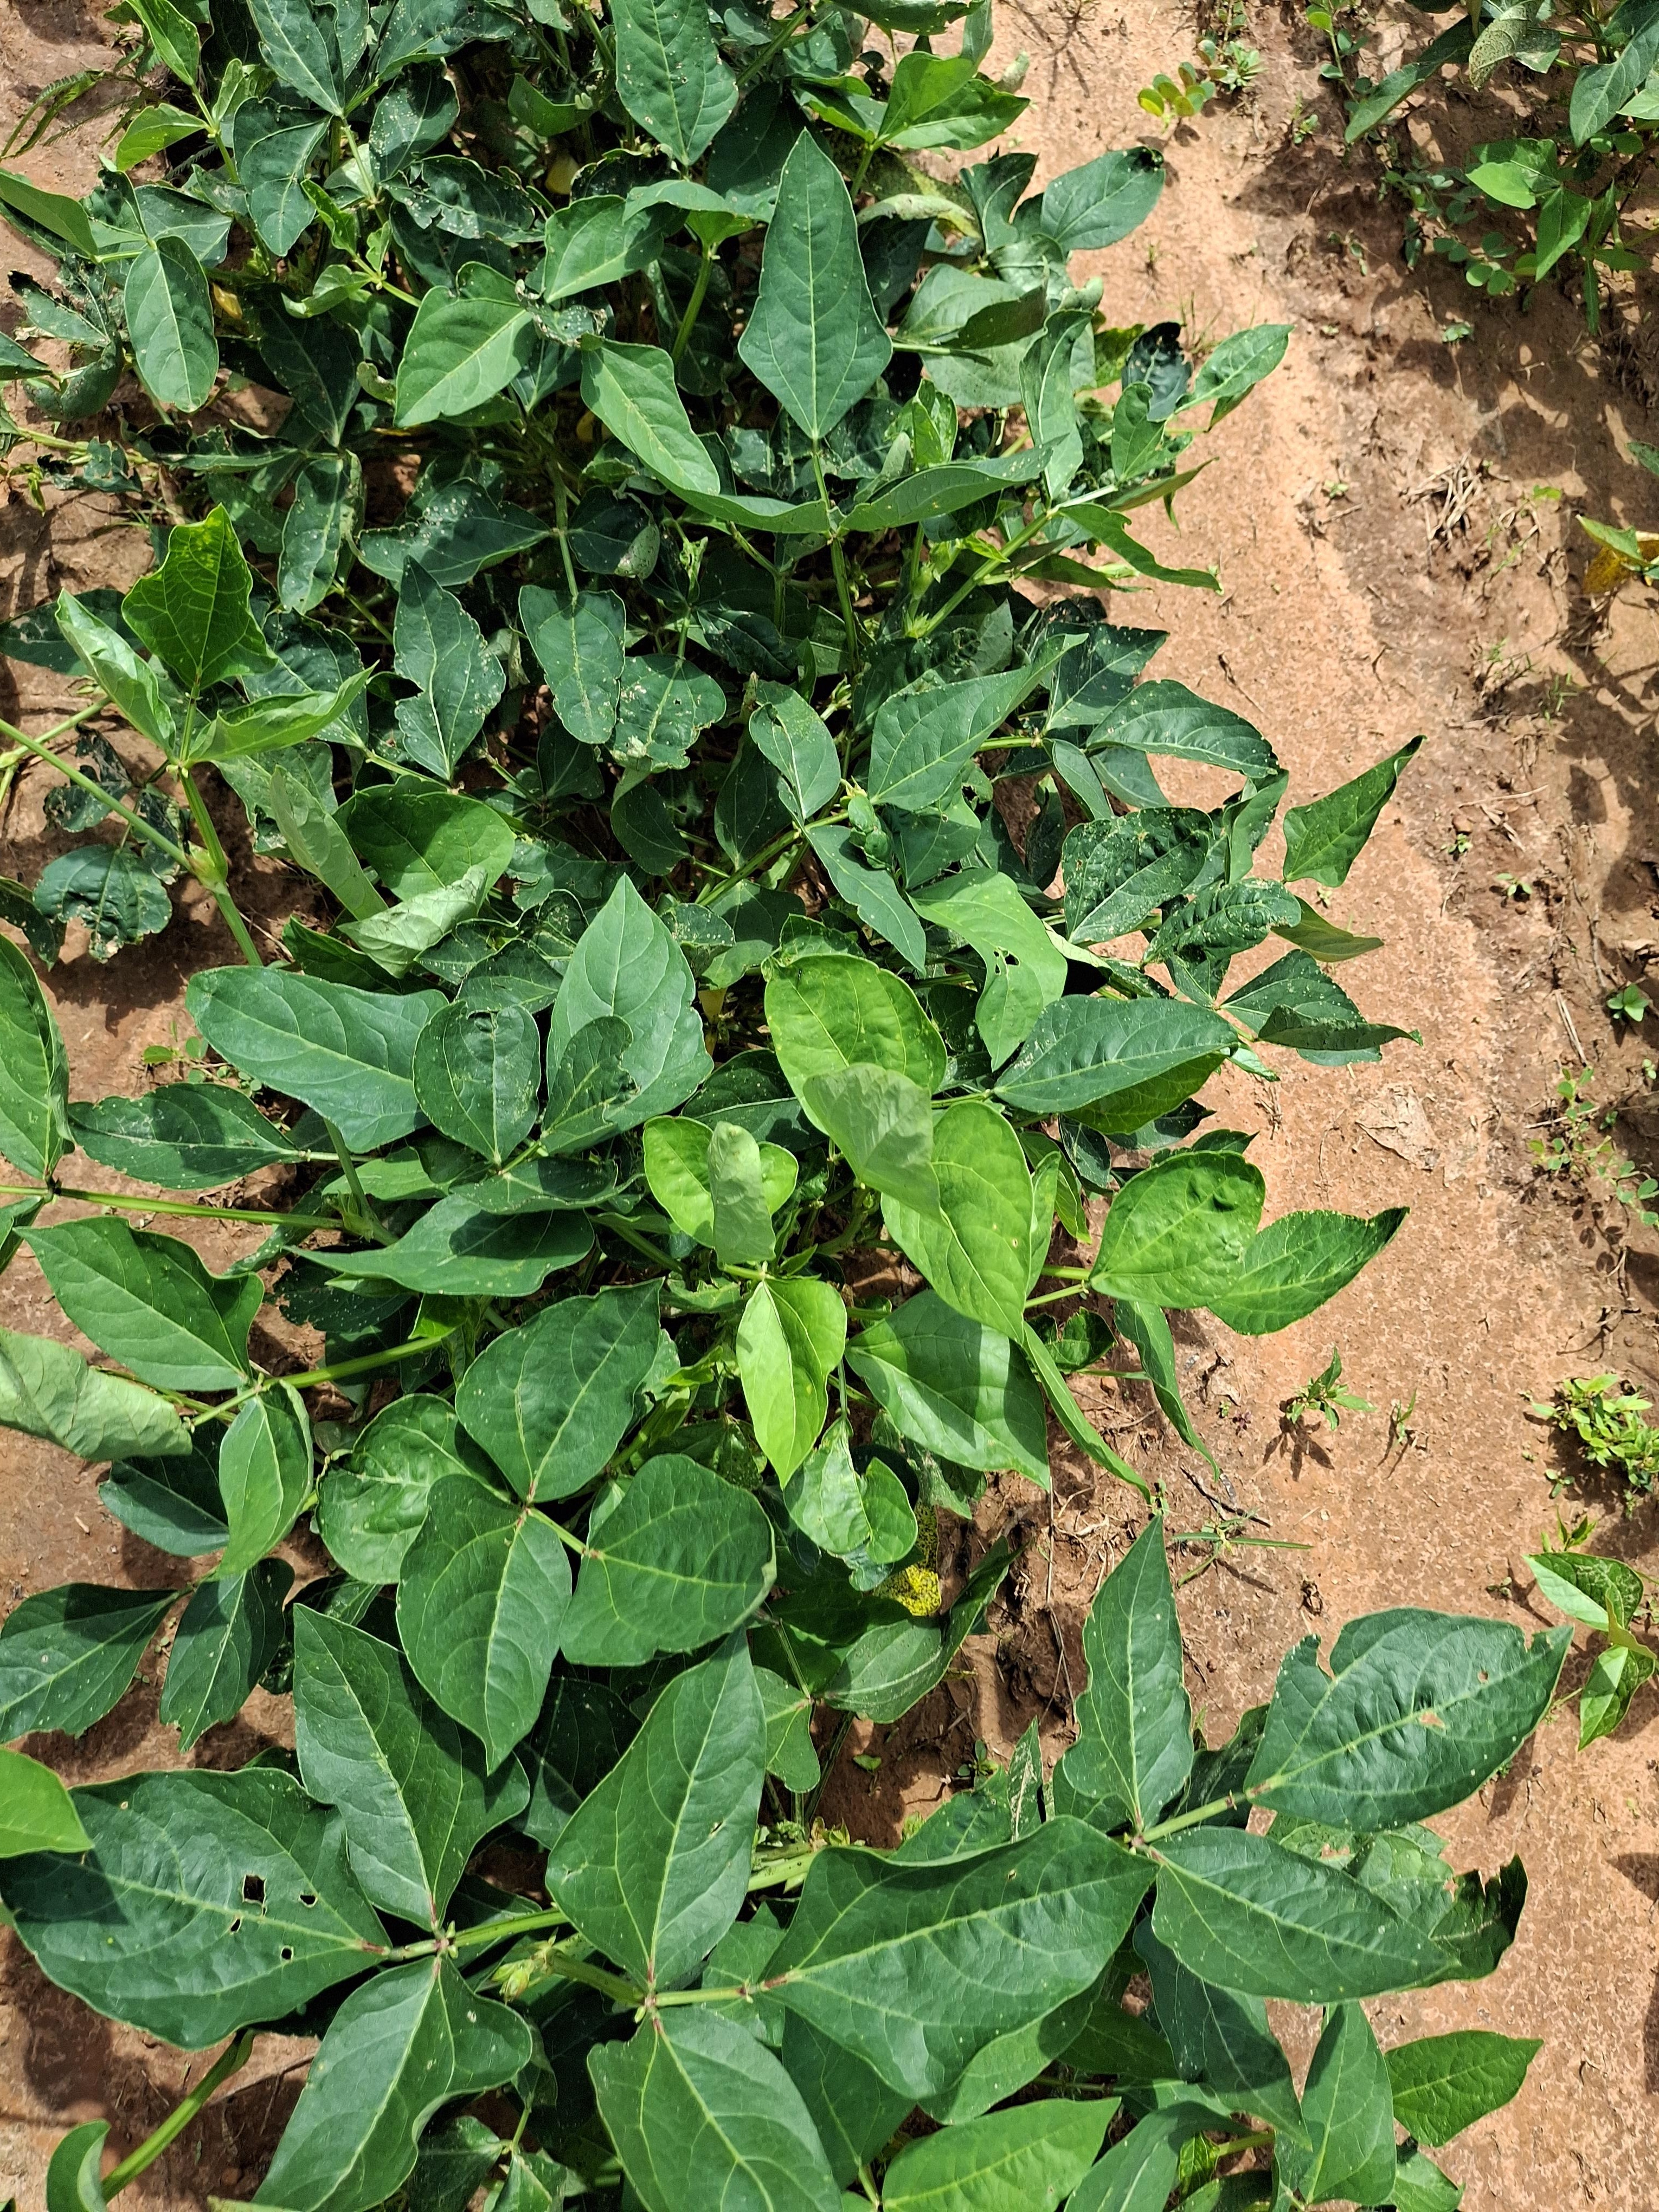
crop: cowpea
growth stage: flowering
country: Nigeria
